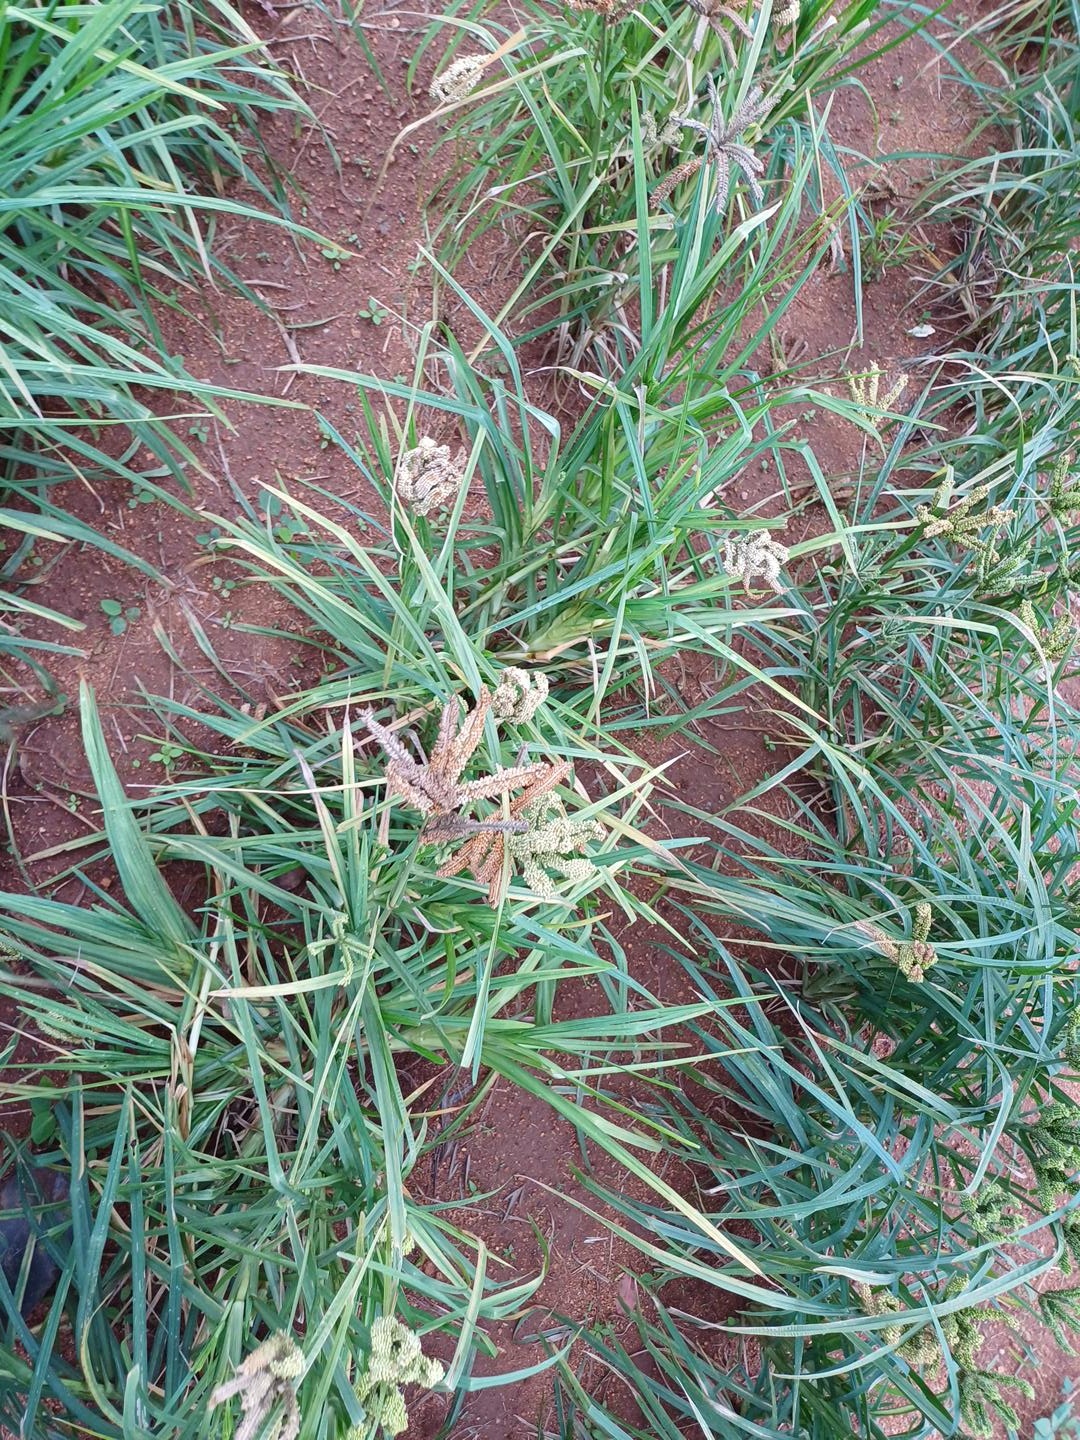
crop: finger millet
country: Kenya
